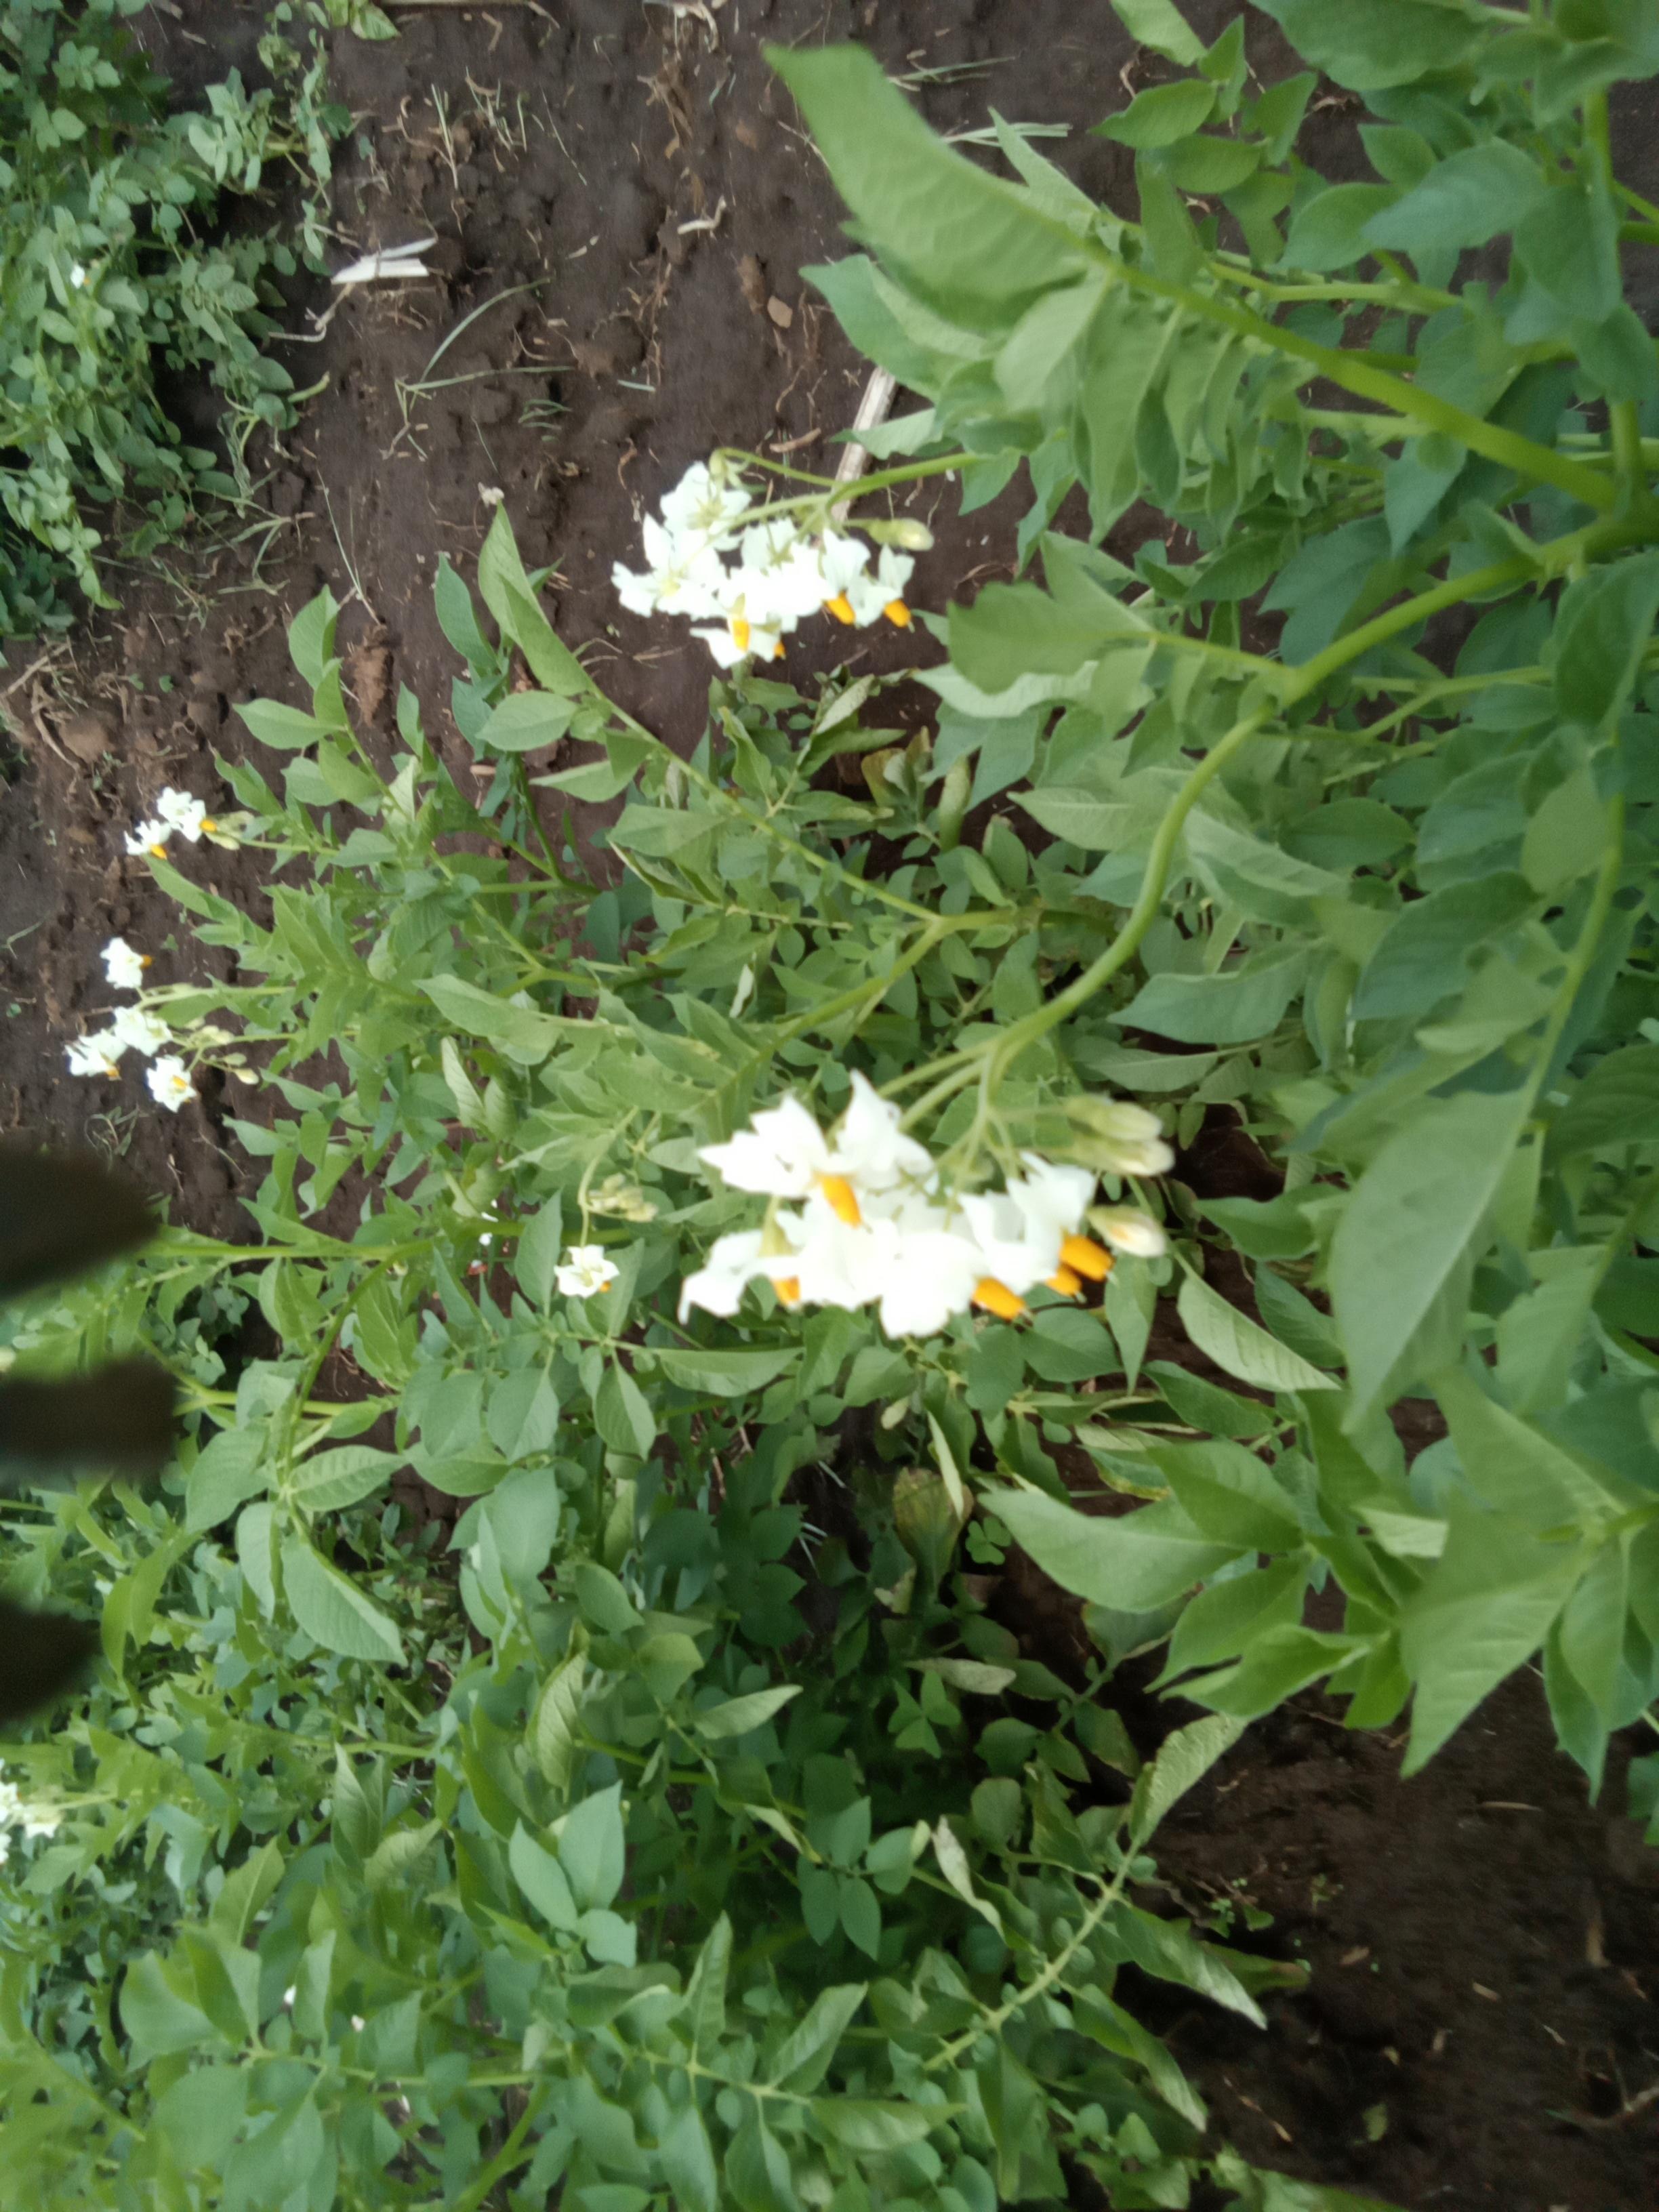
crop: potato
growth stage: flowering
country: Kenya
